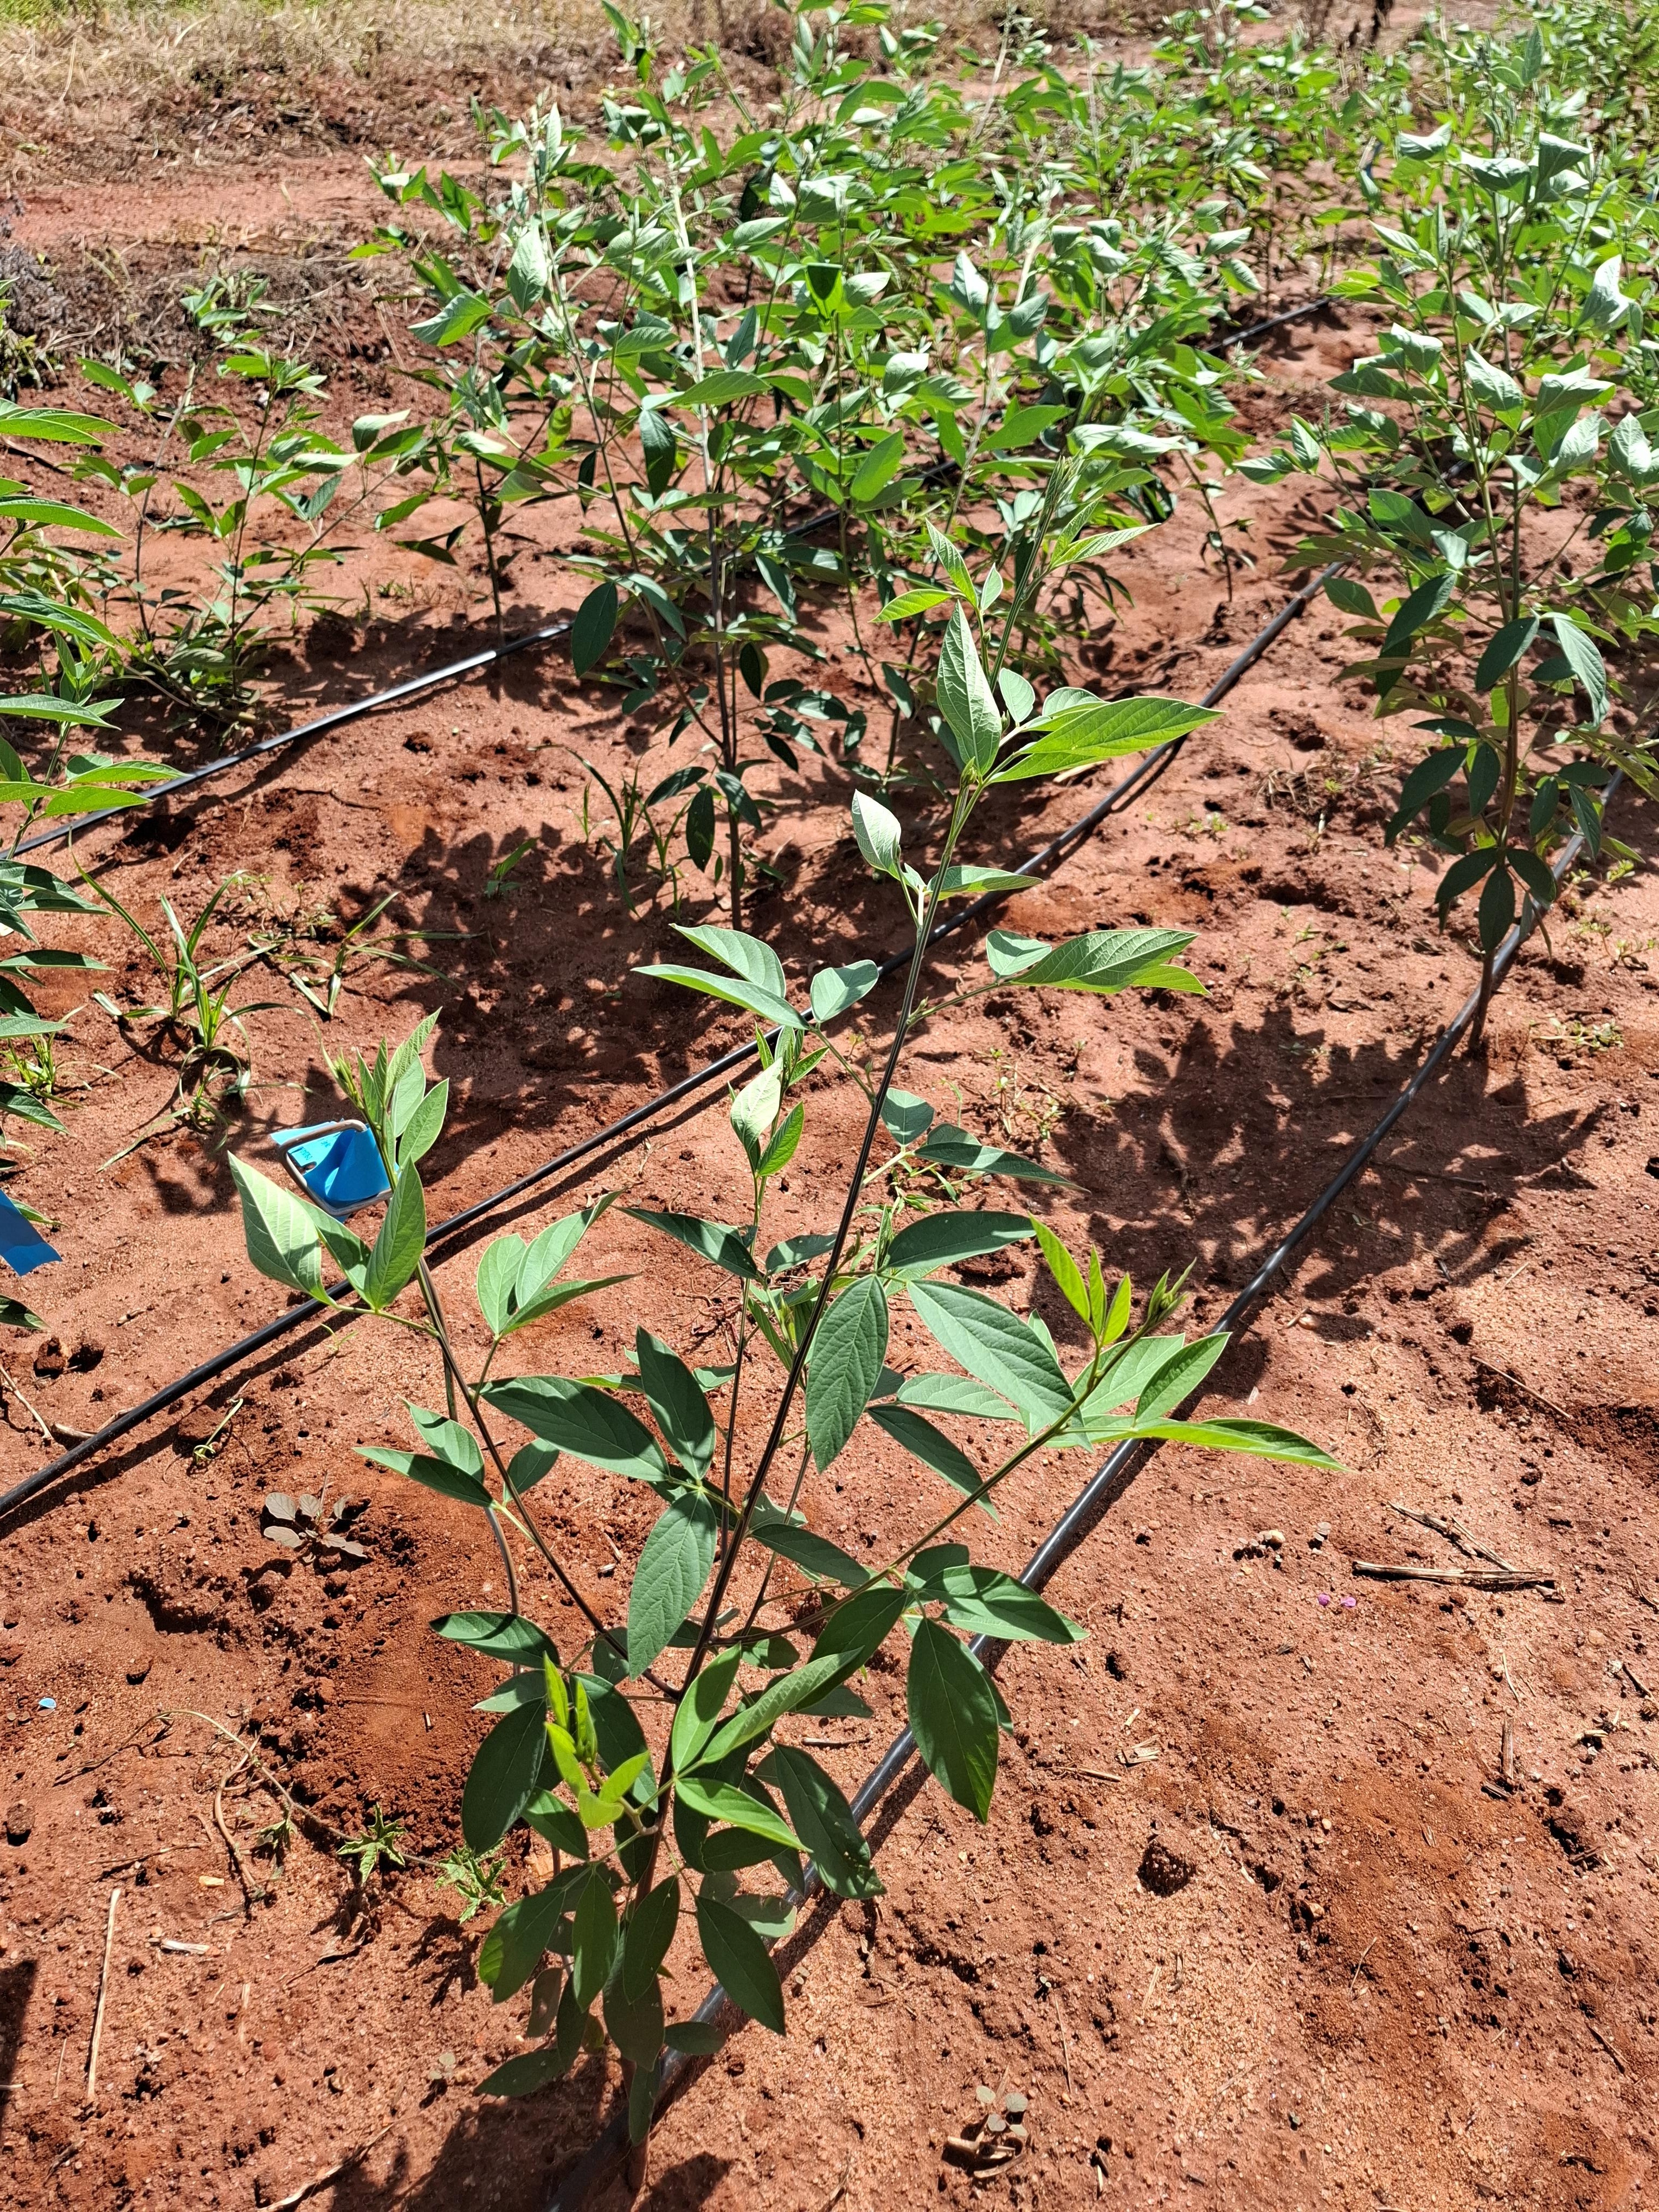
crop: pigeonpea
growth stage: vegetative
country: Kenya
